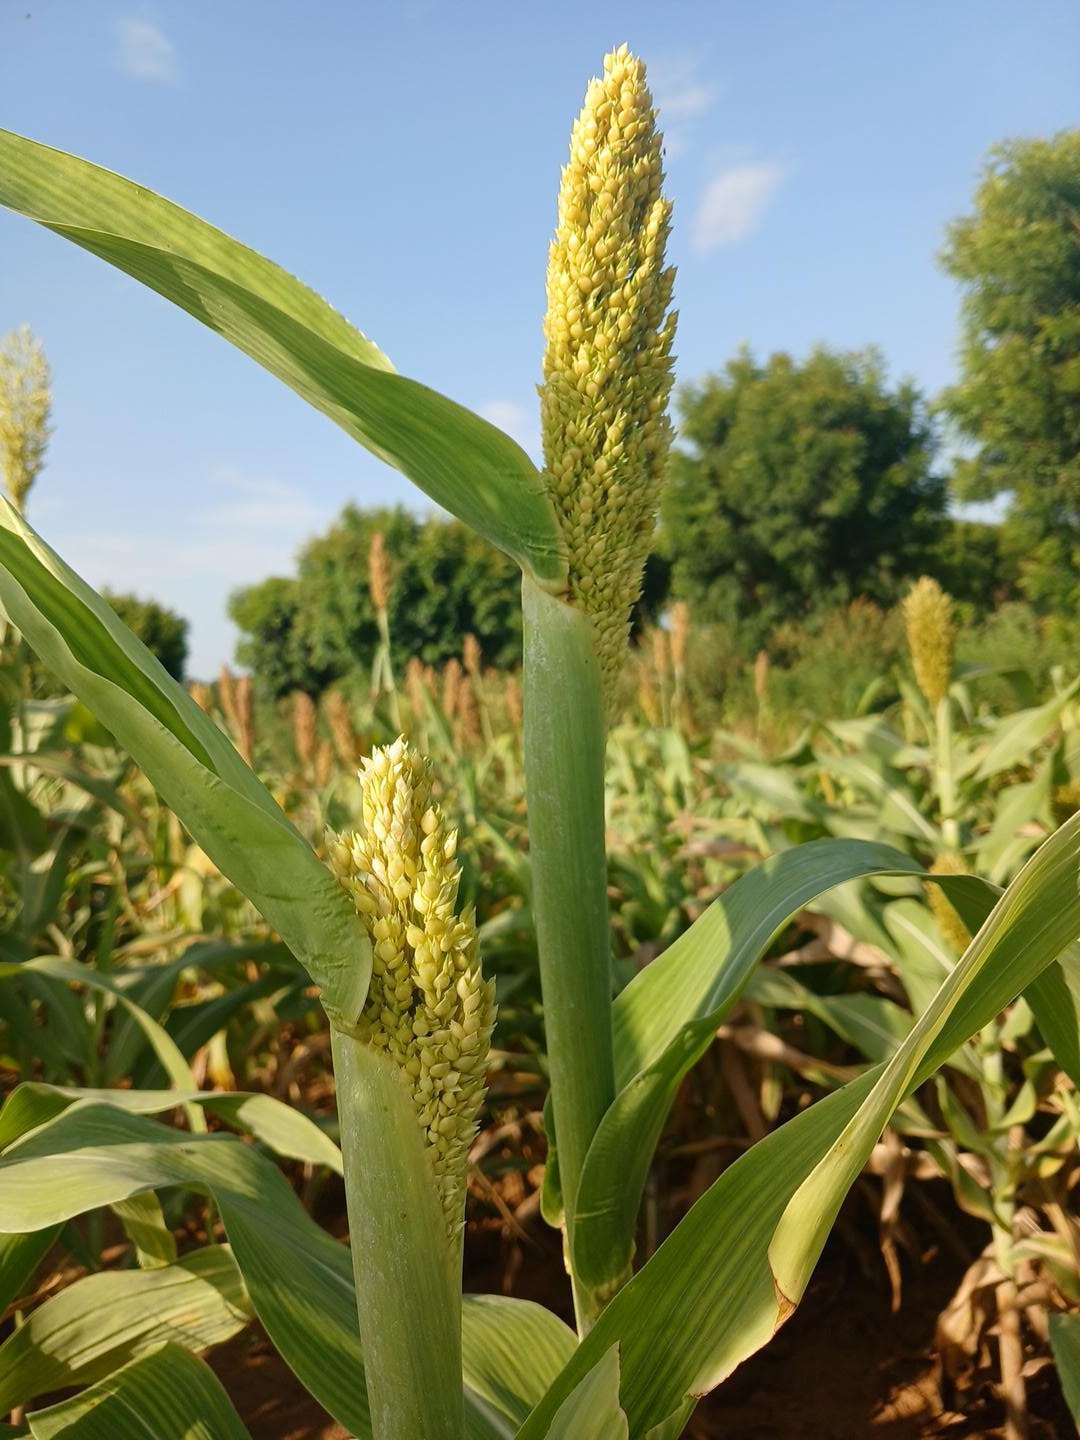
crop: sorghum
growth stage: heading tuber
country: Senegal
